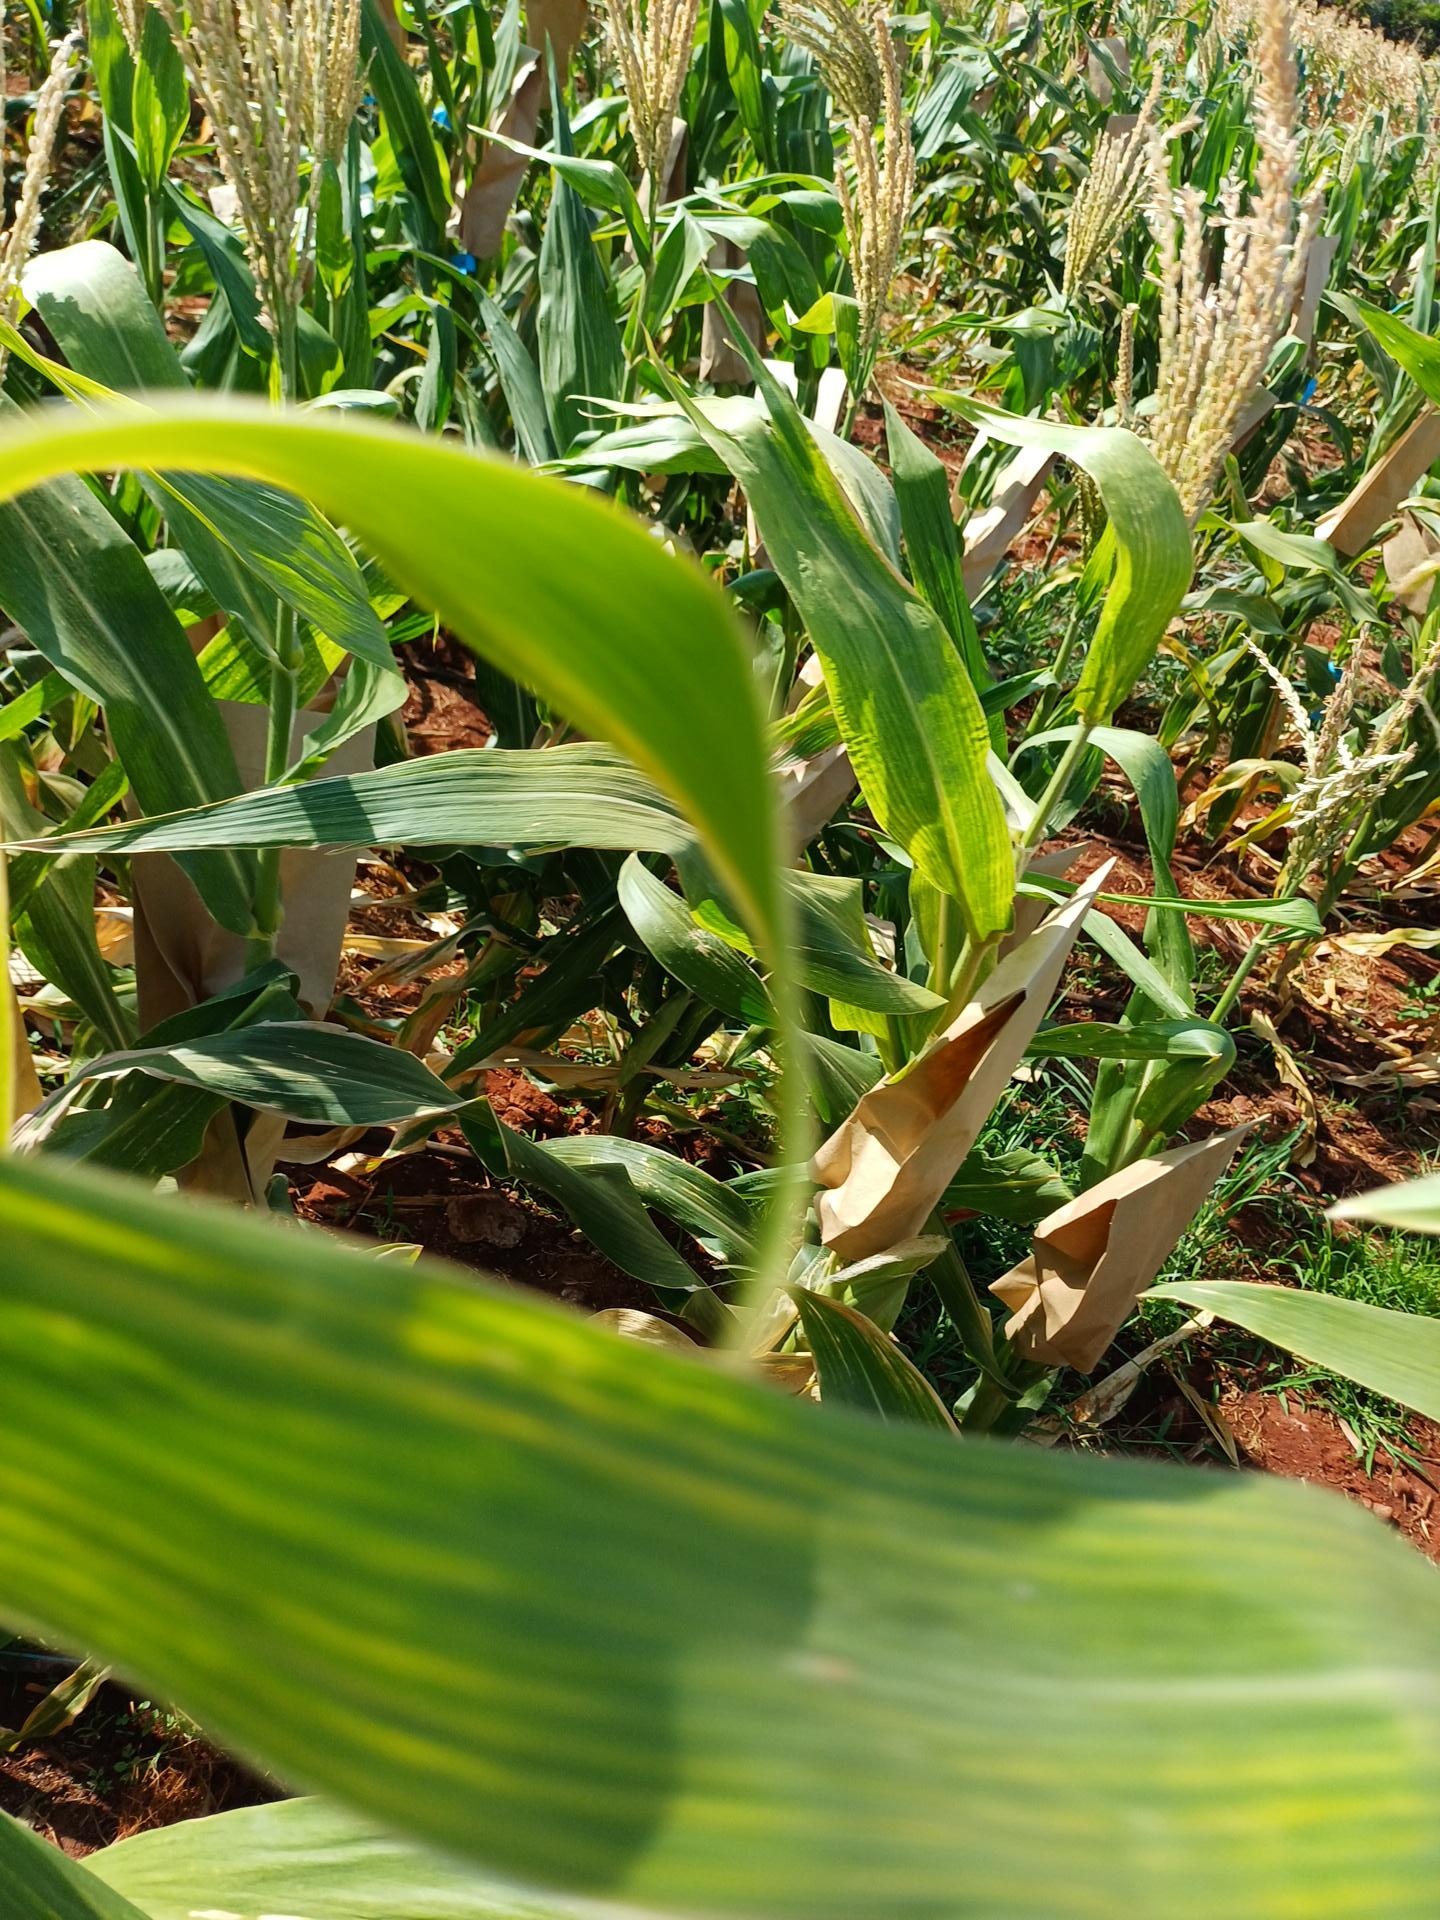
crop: maize
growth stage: flowering
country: Kenya
